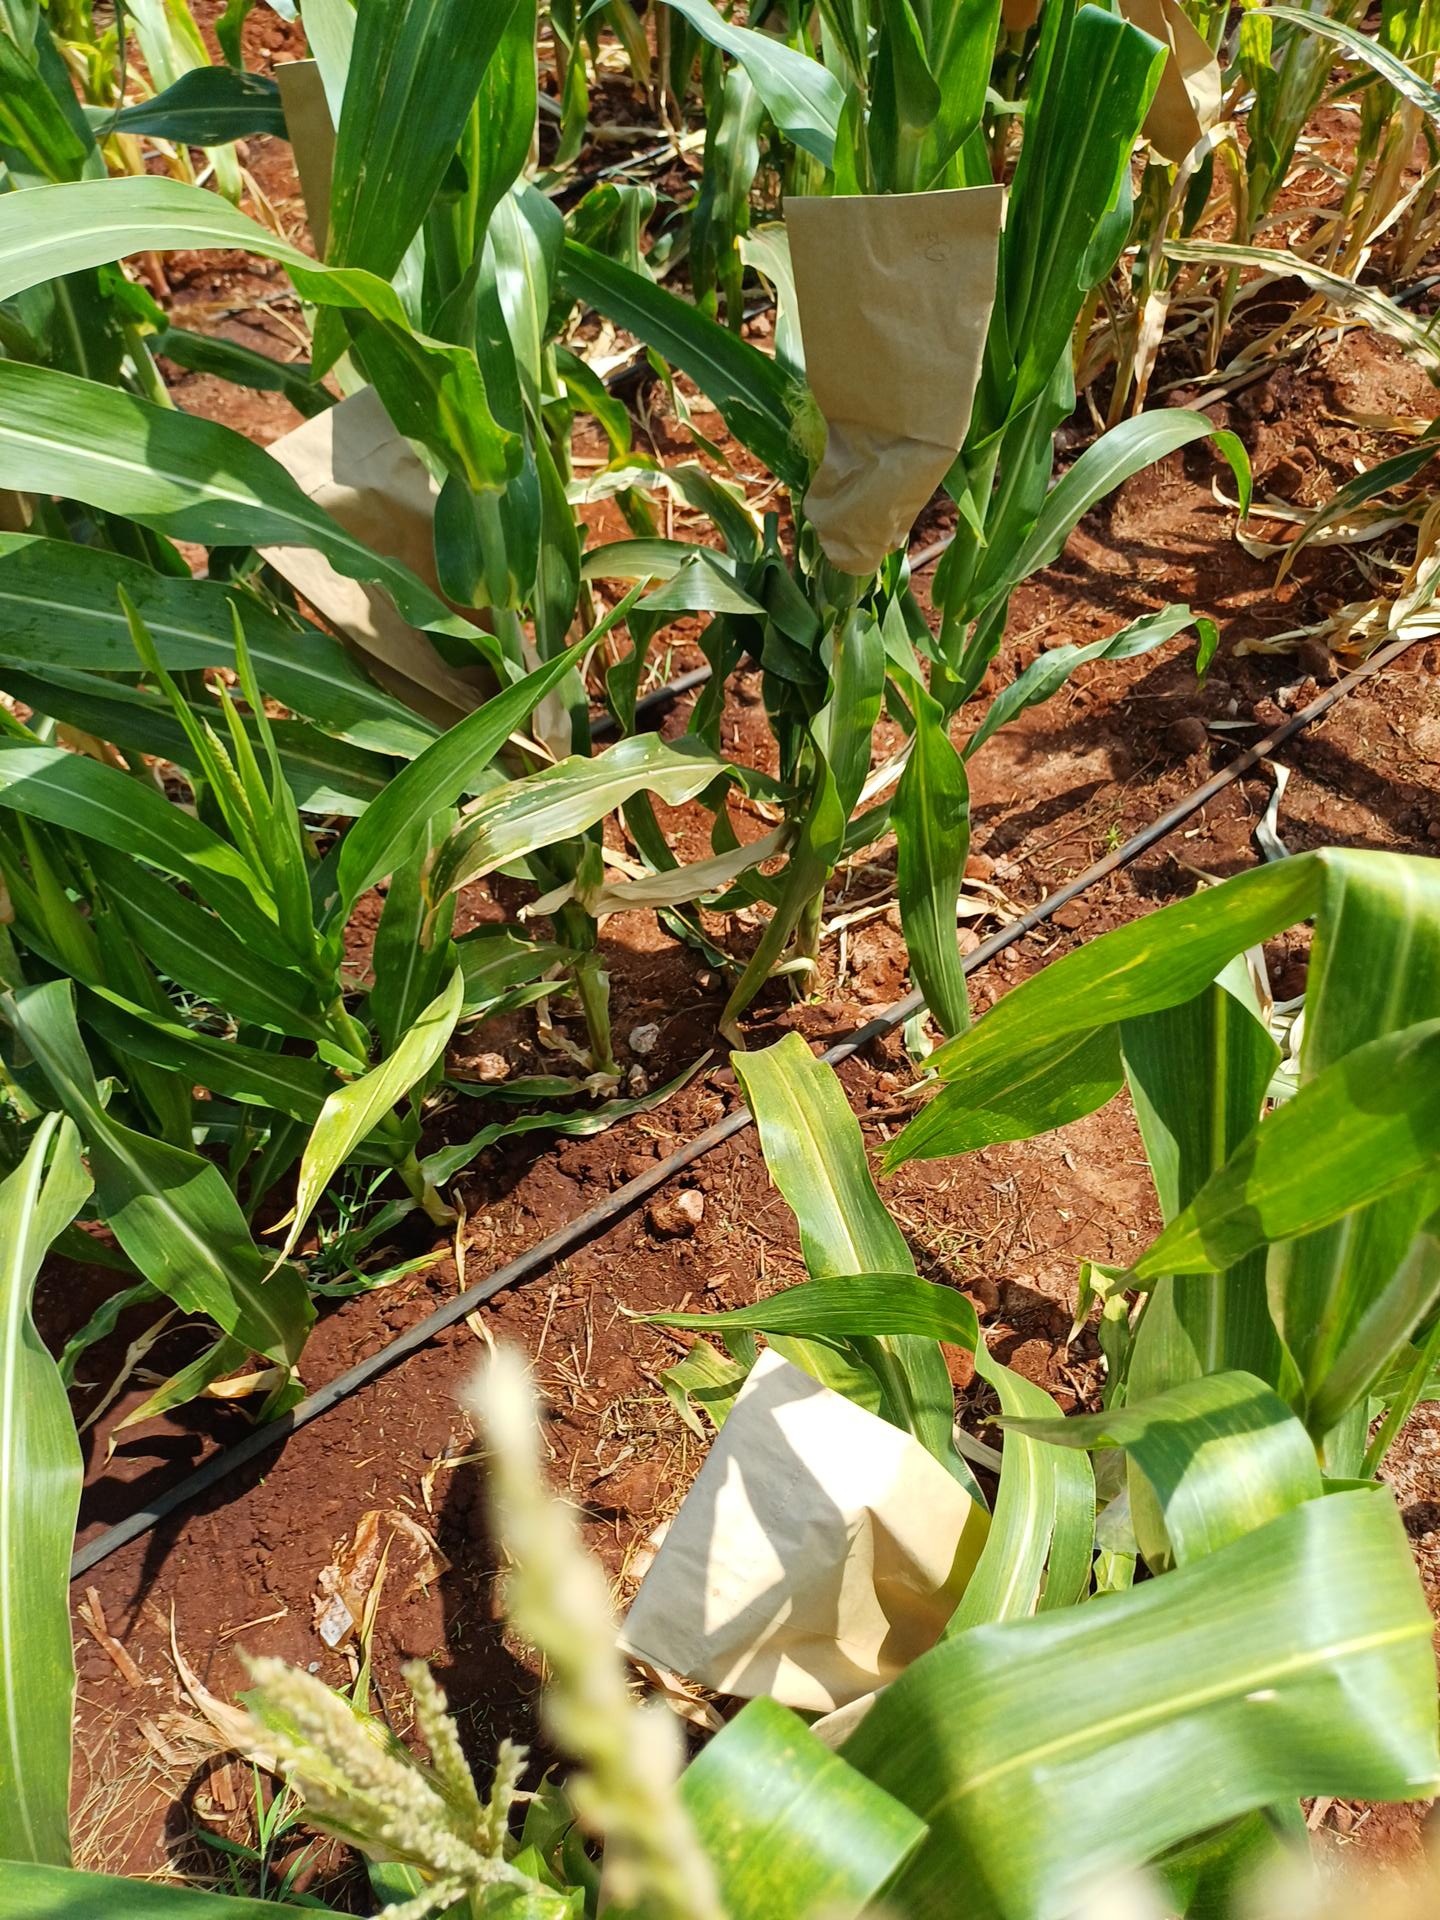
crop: maize
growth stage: flowering
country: Kenya
